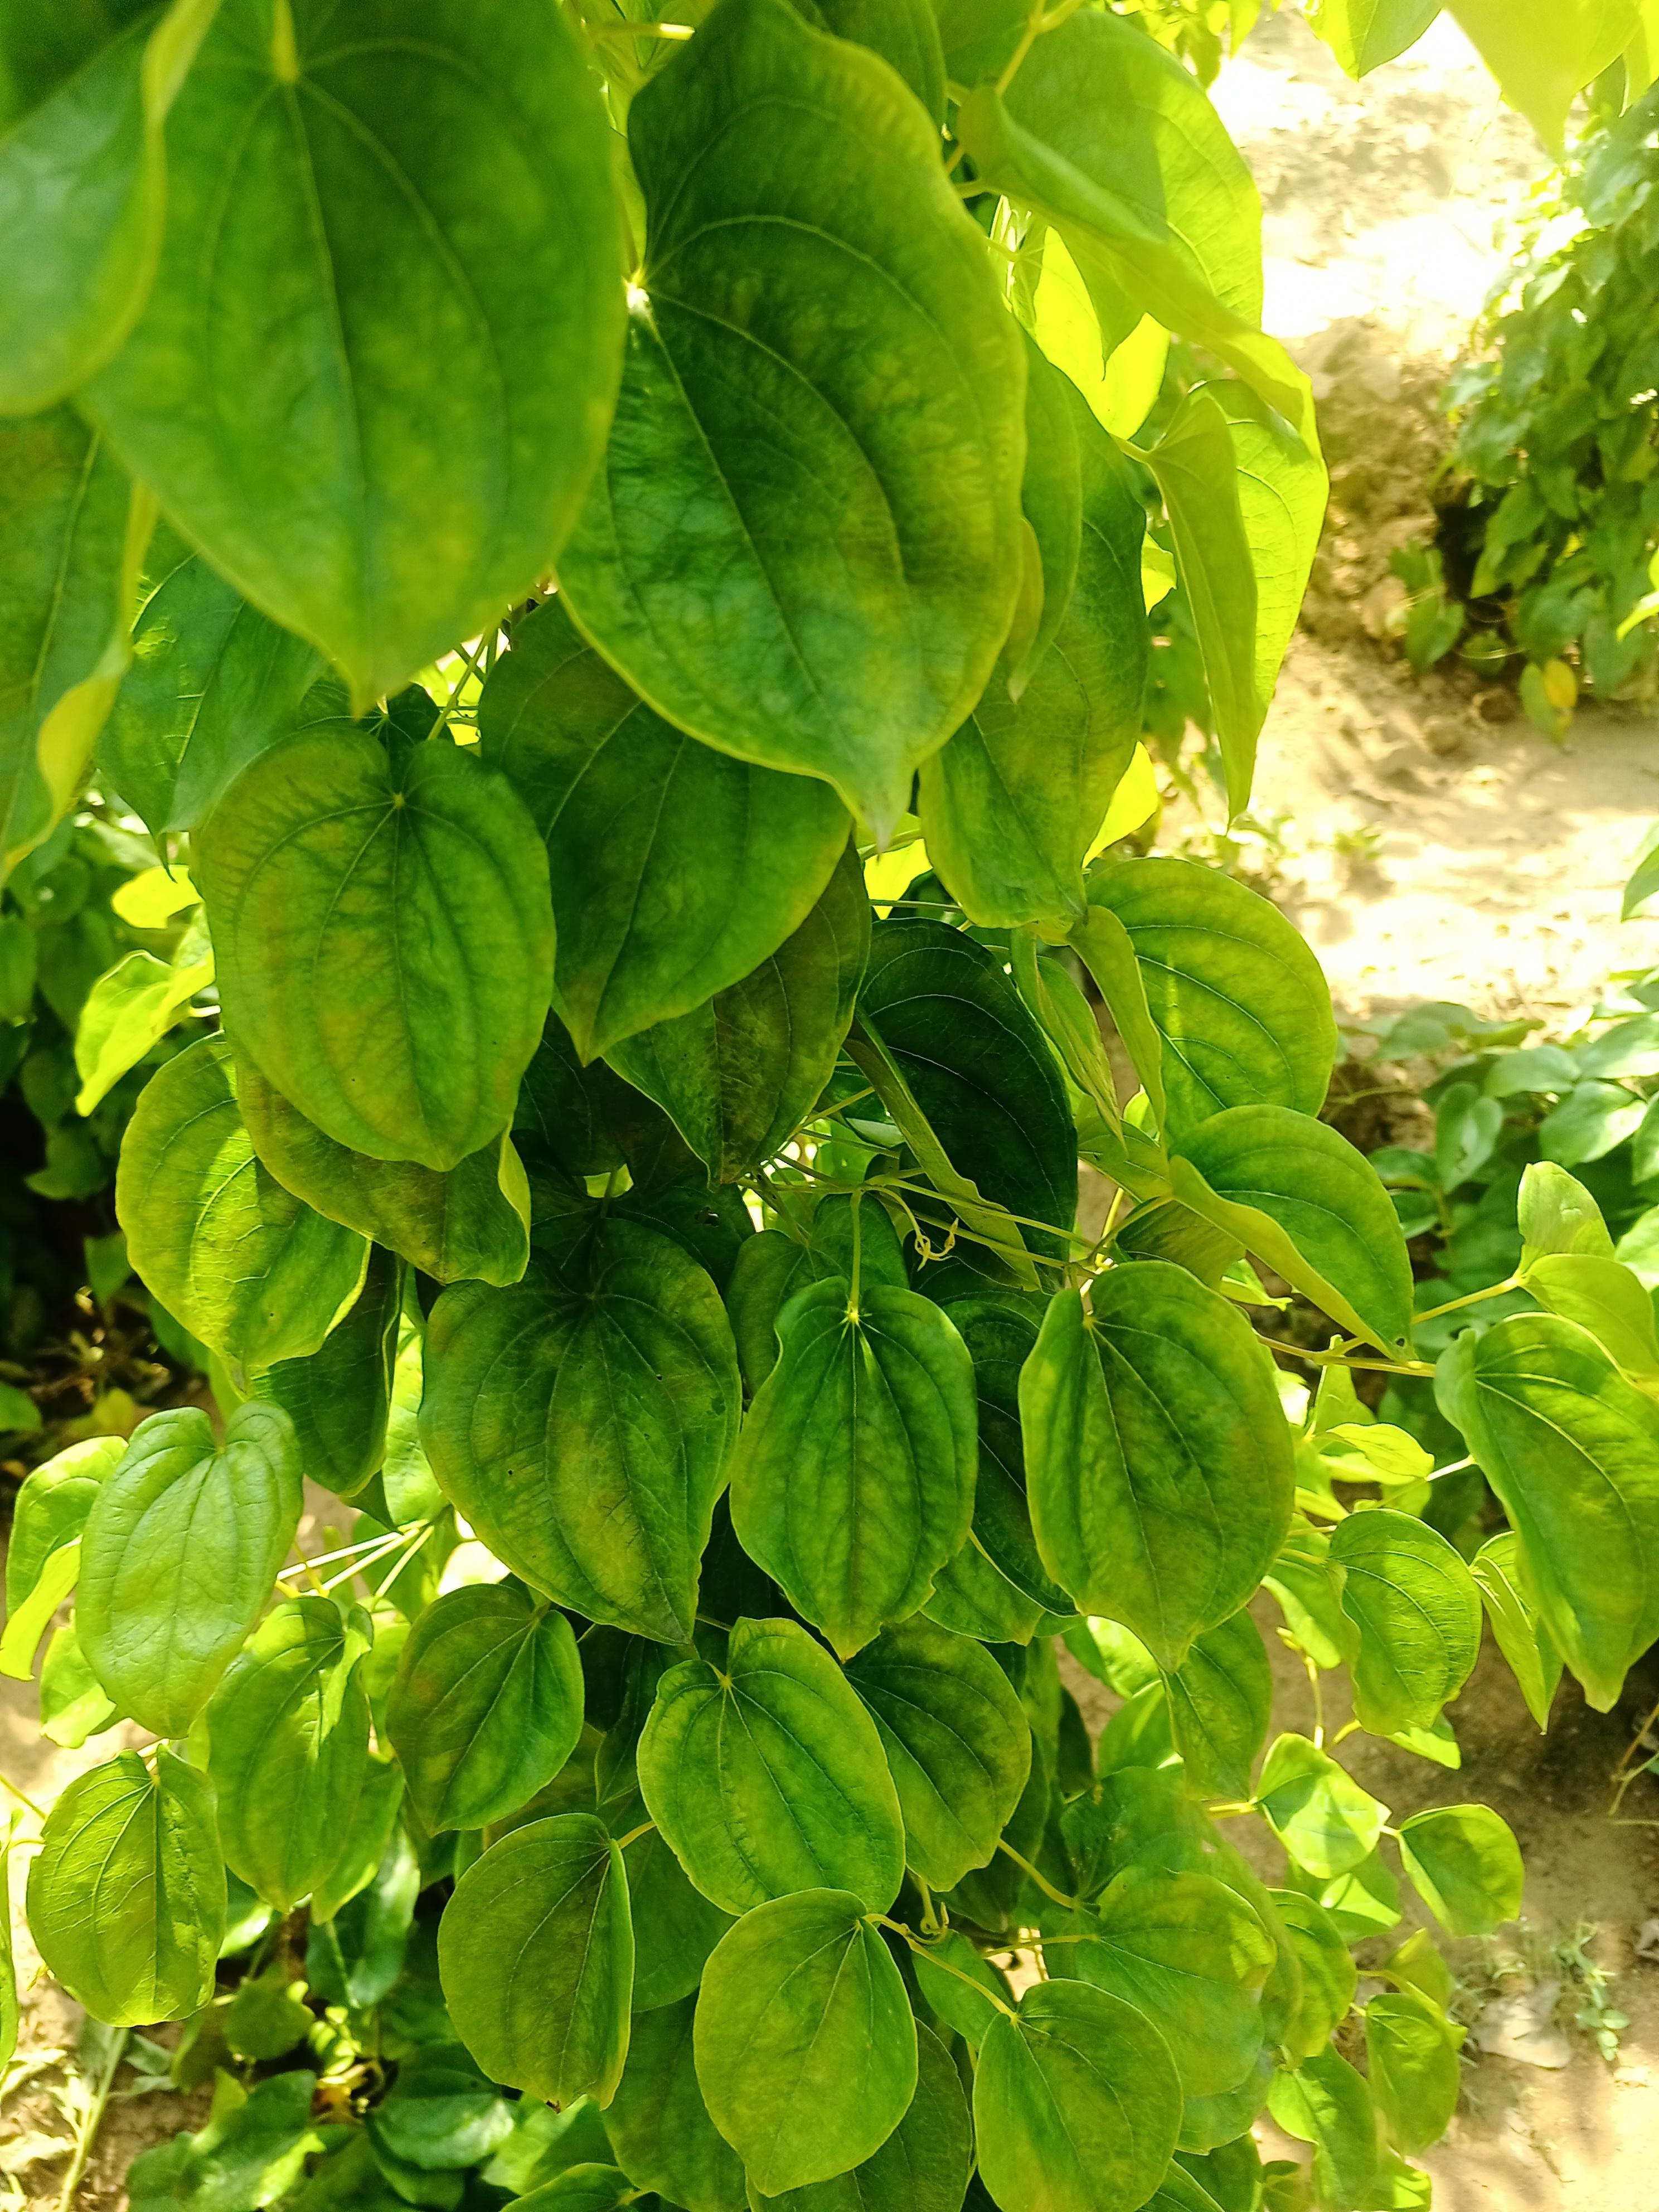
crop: yam
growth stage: vegetative
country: Nigeria
